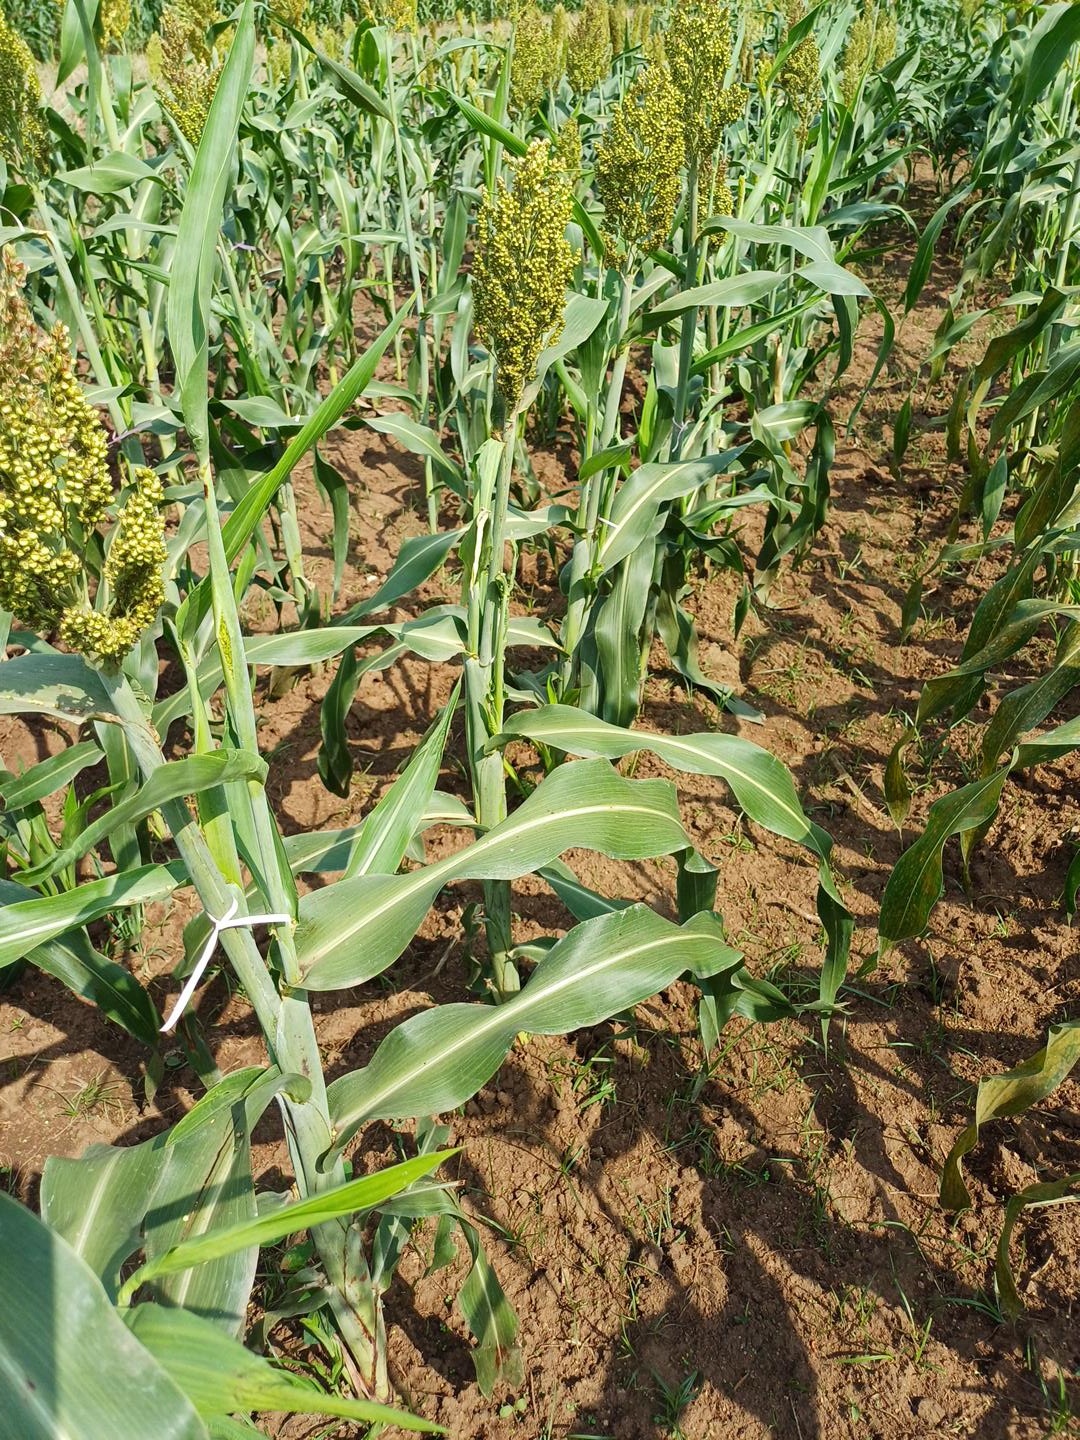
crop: sorghum
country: Kenya
